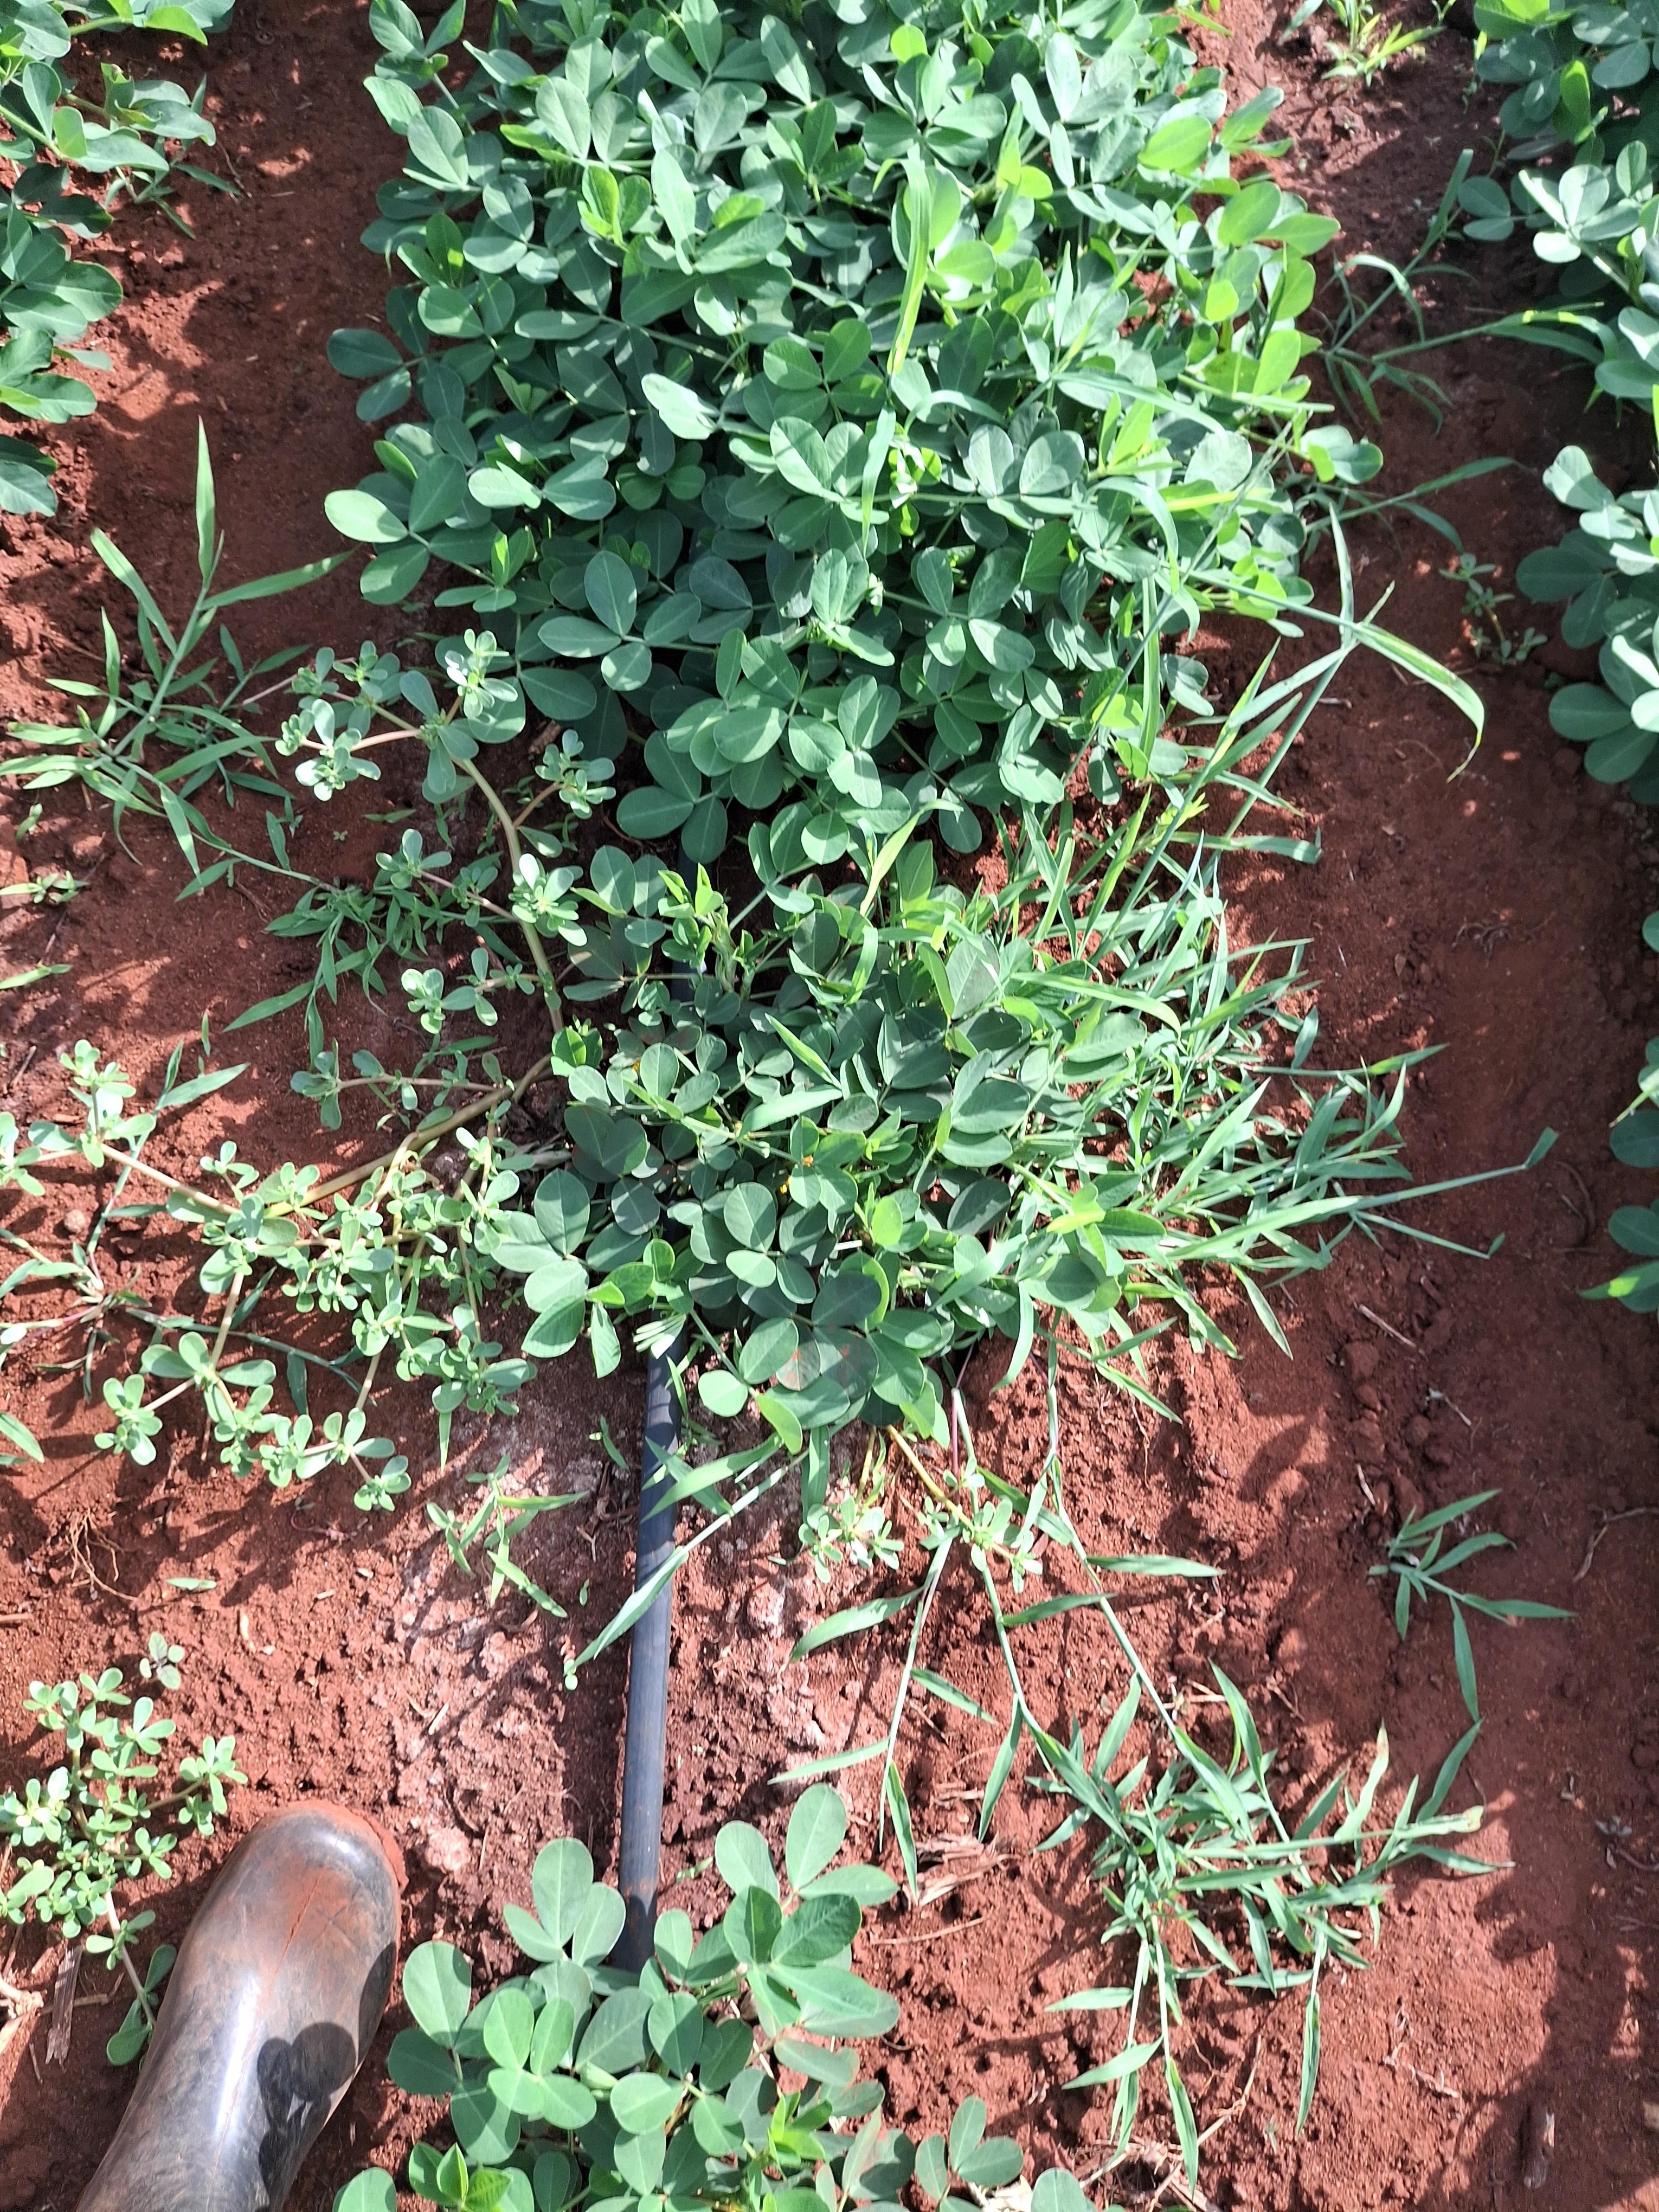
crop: groundnut
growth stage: flowering
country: Kenya
